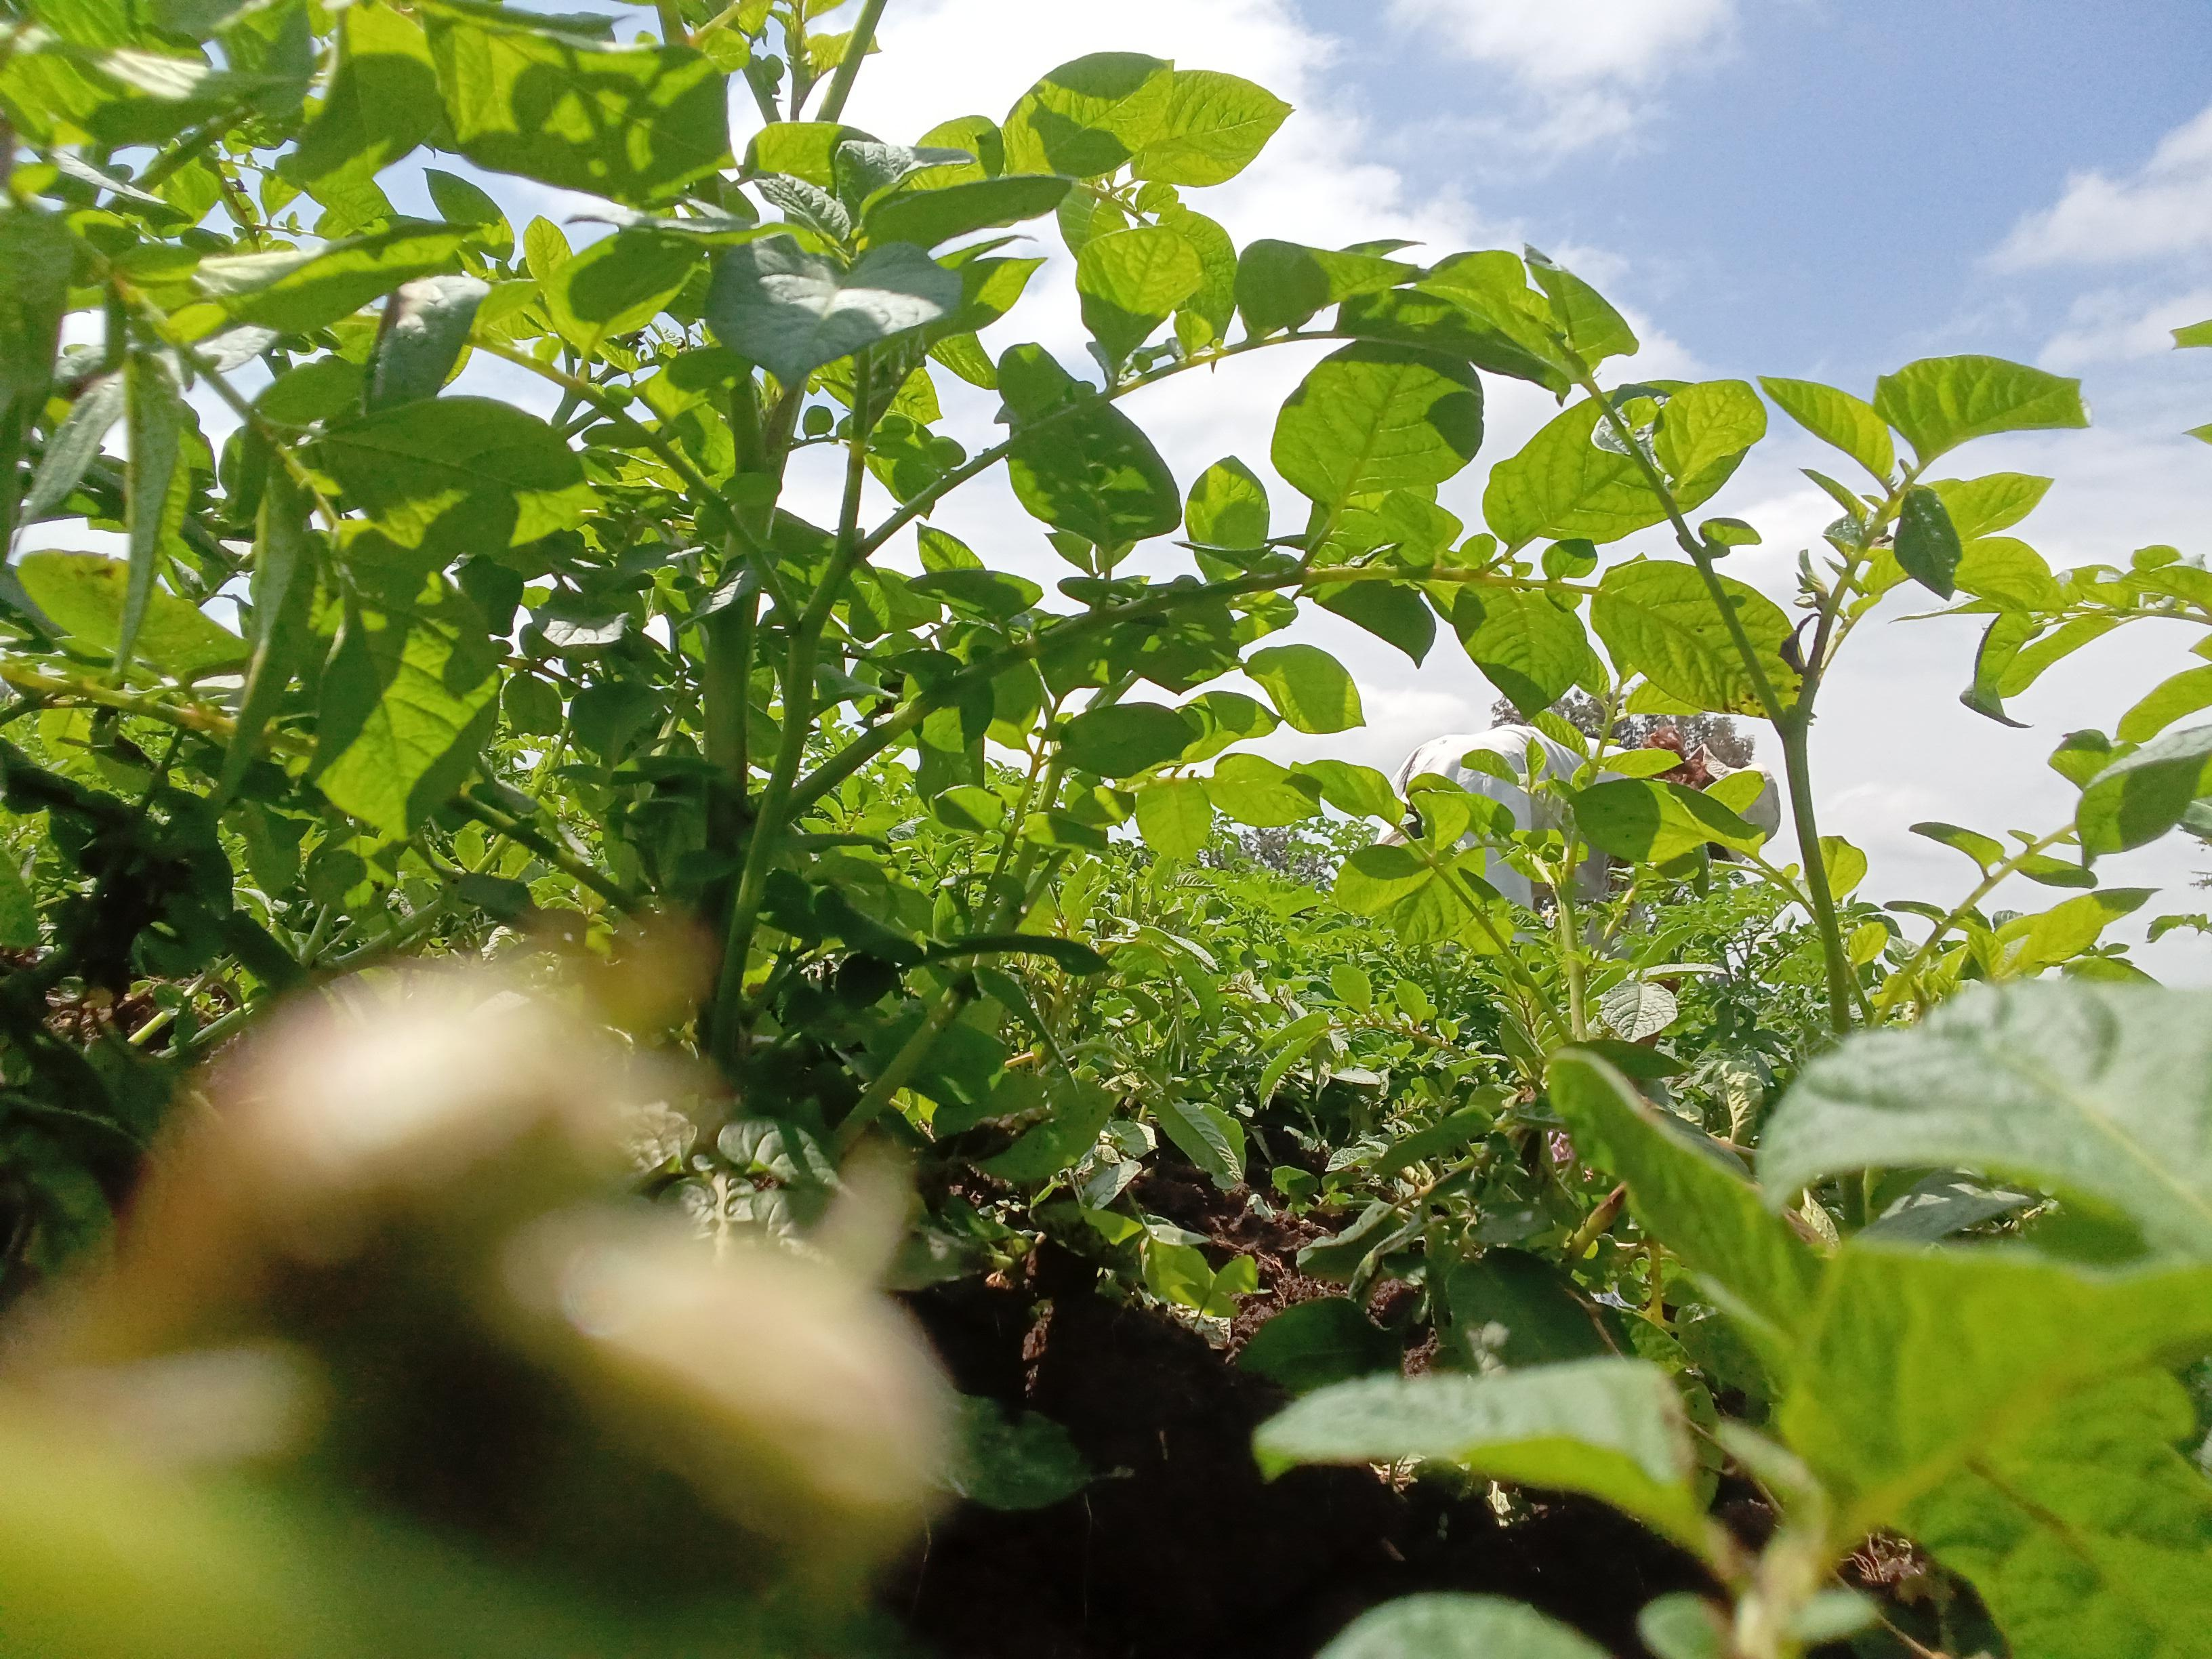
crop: potato
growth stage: flowering
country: Kenya
